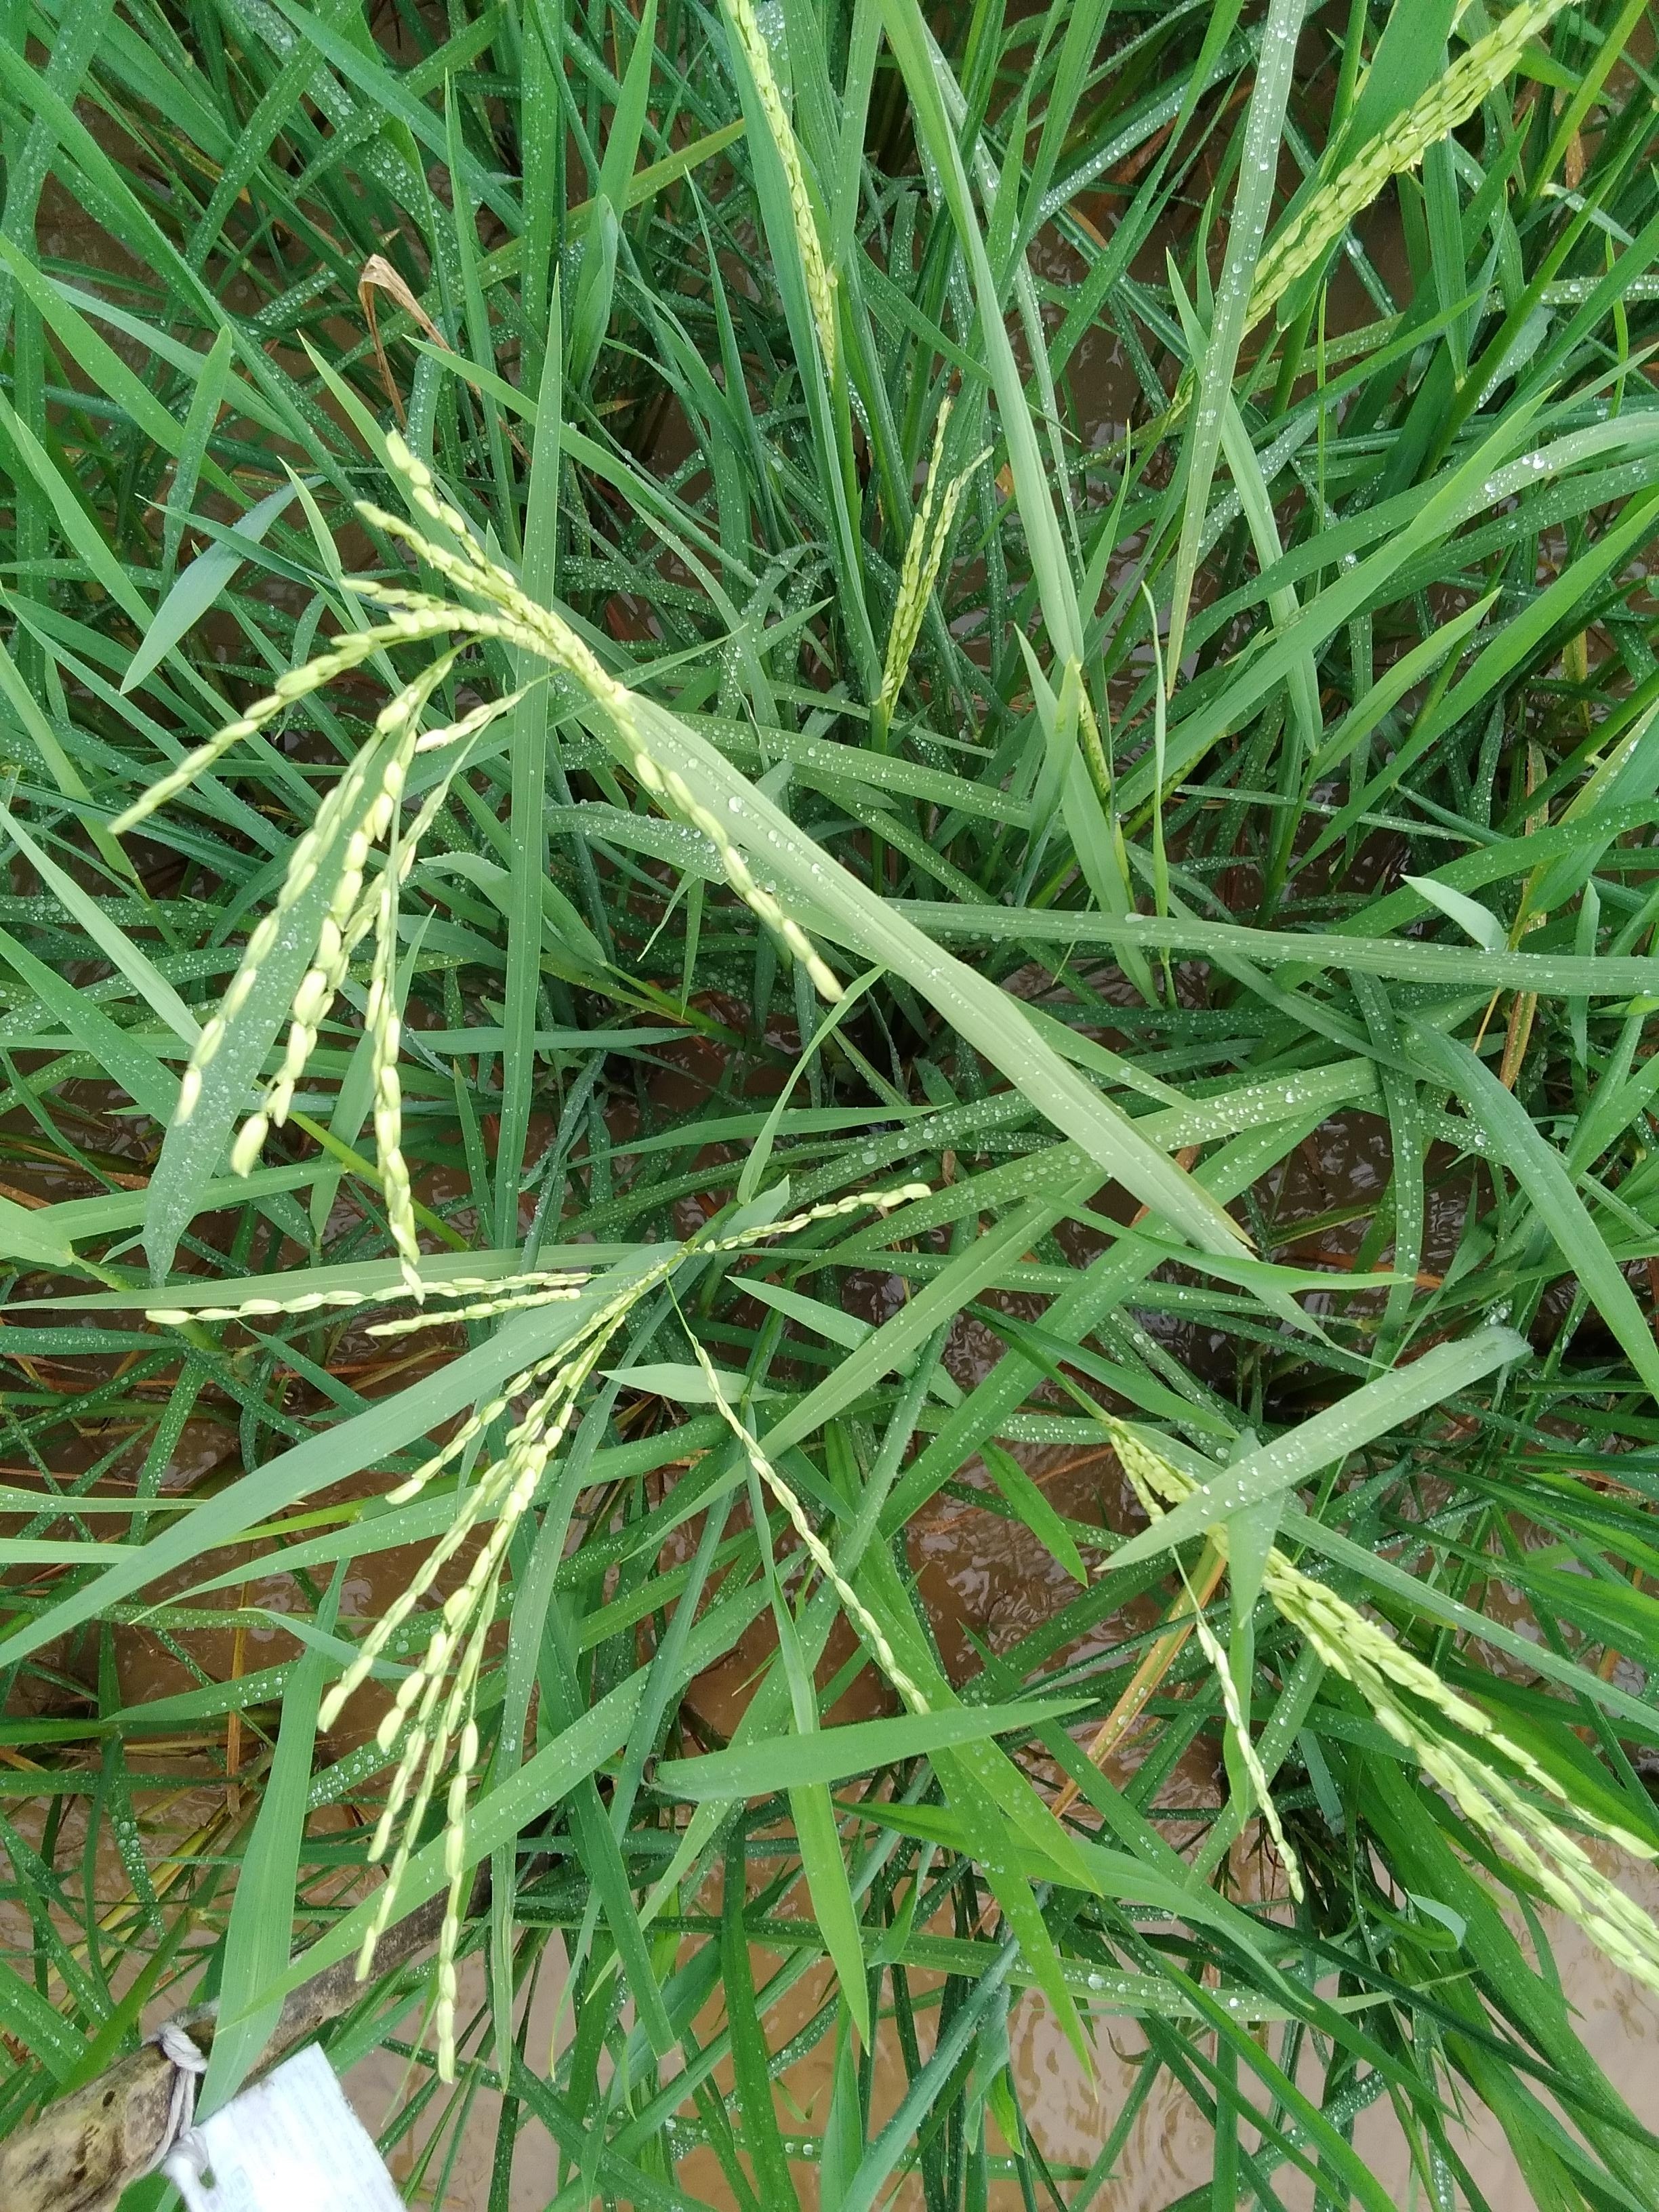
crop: rice
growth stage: flowering
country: Nigeria
